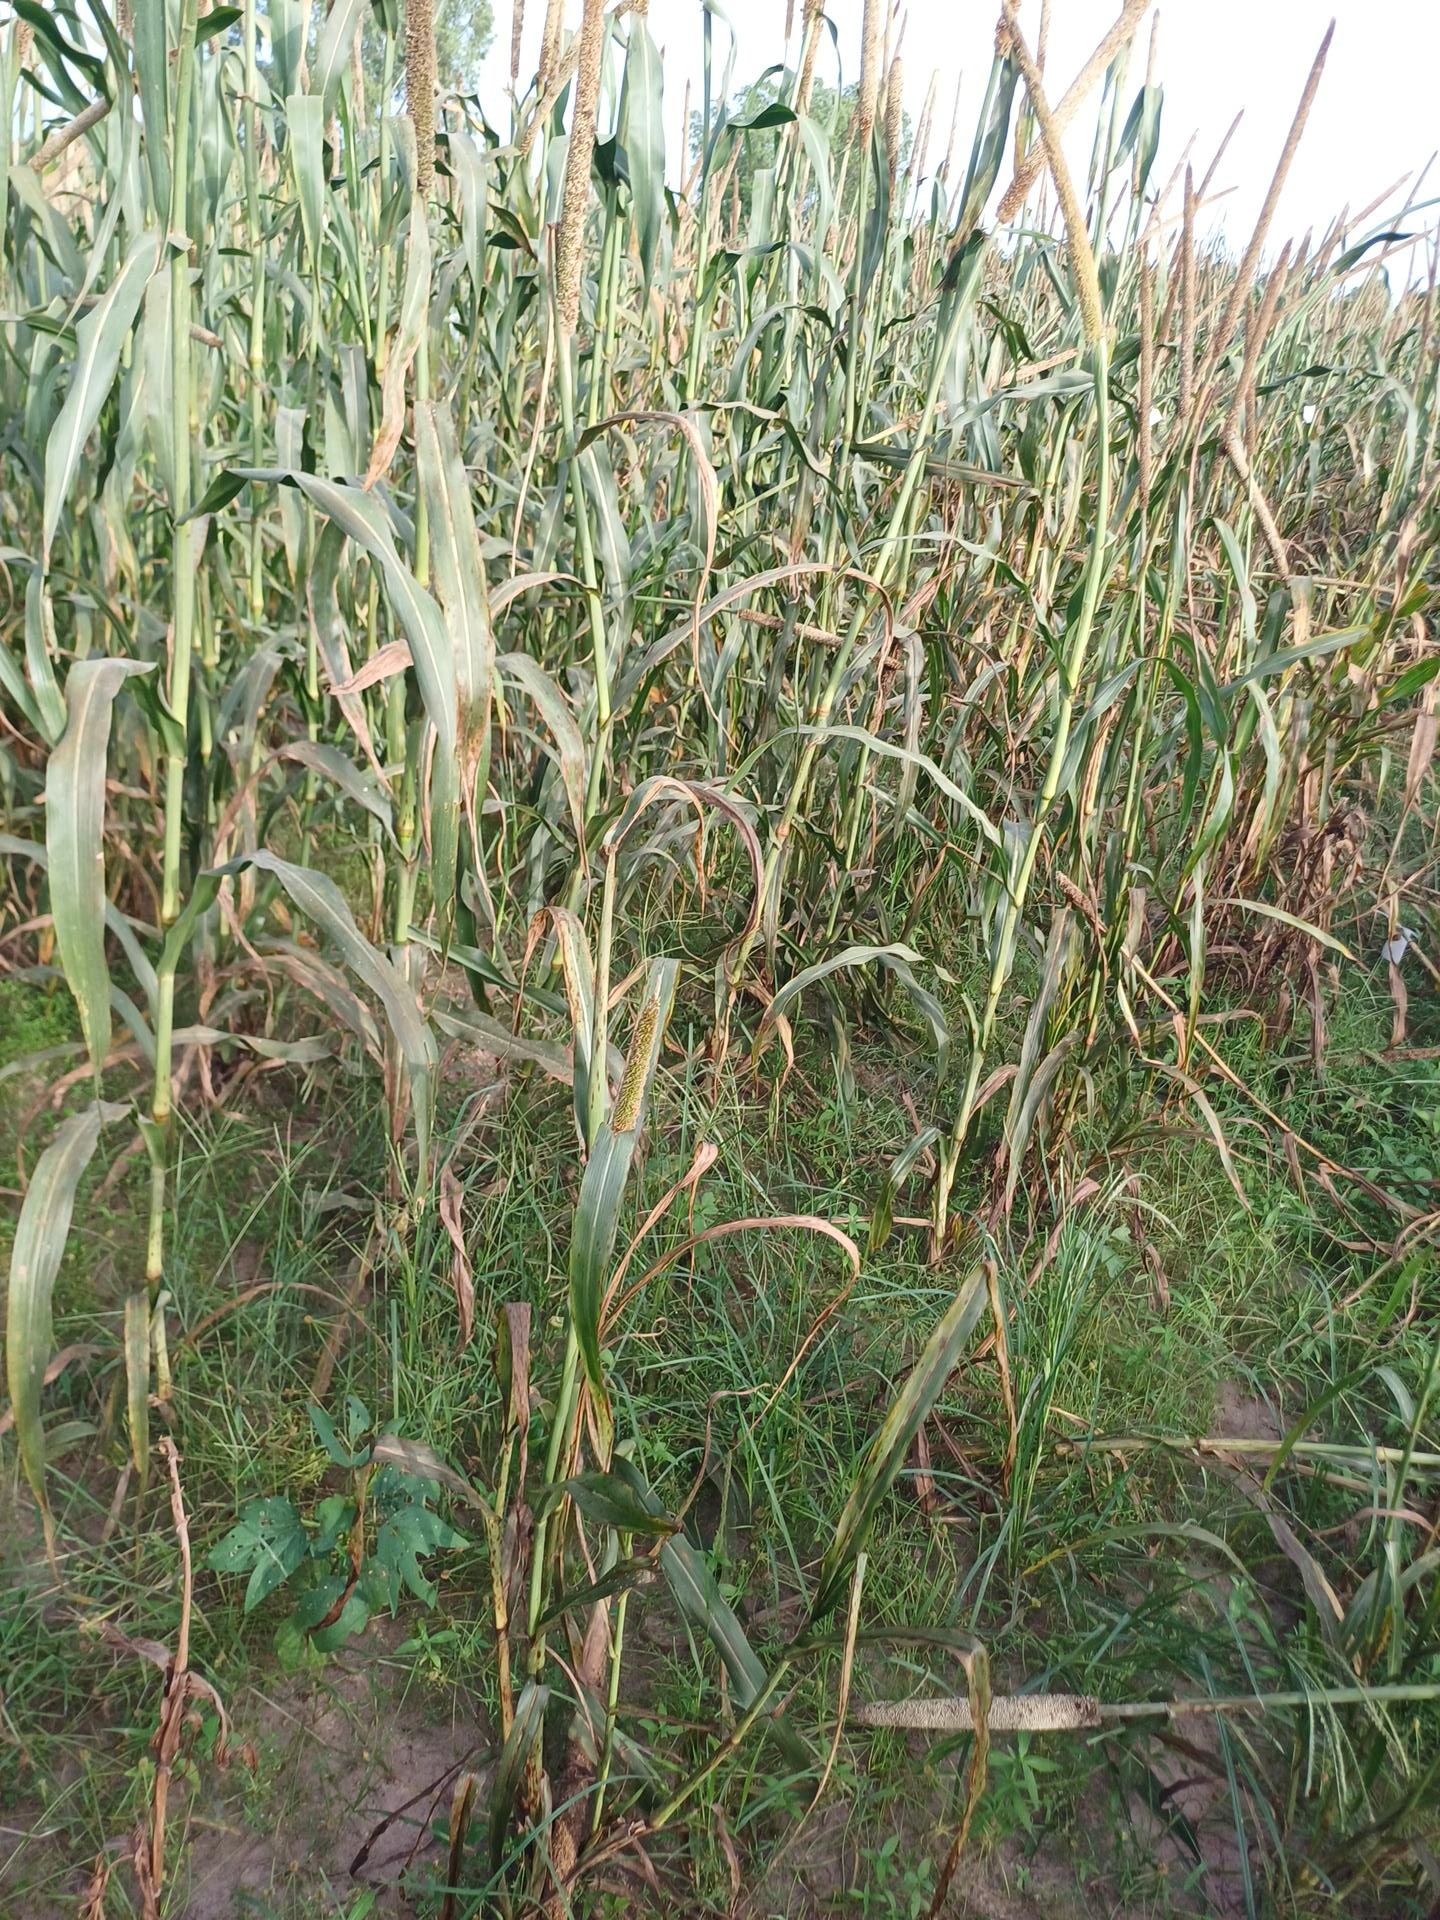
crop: pearl millet
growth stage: filling grain
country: Senegal
